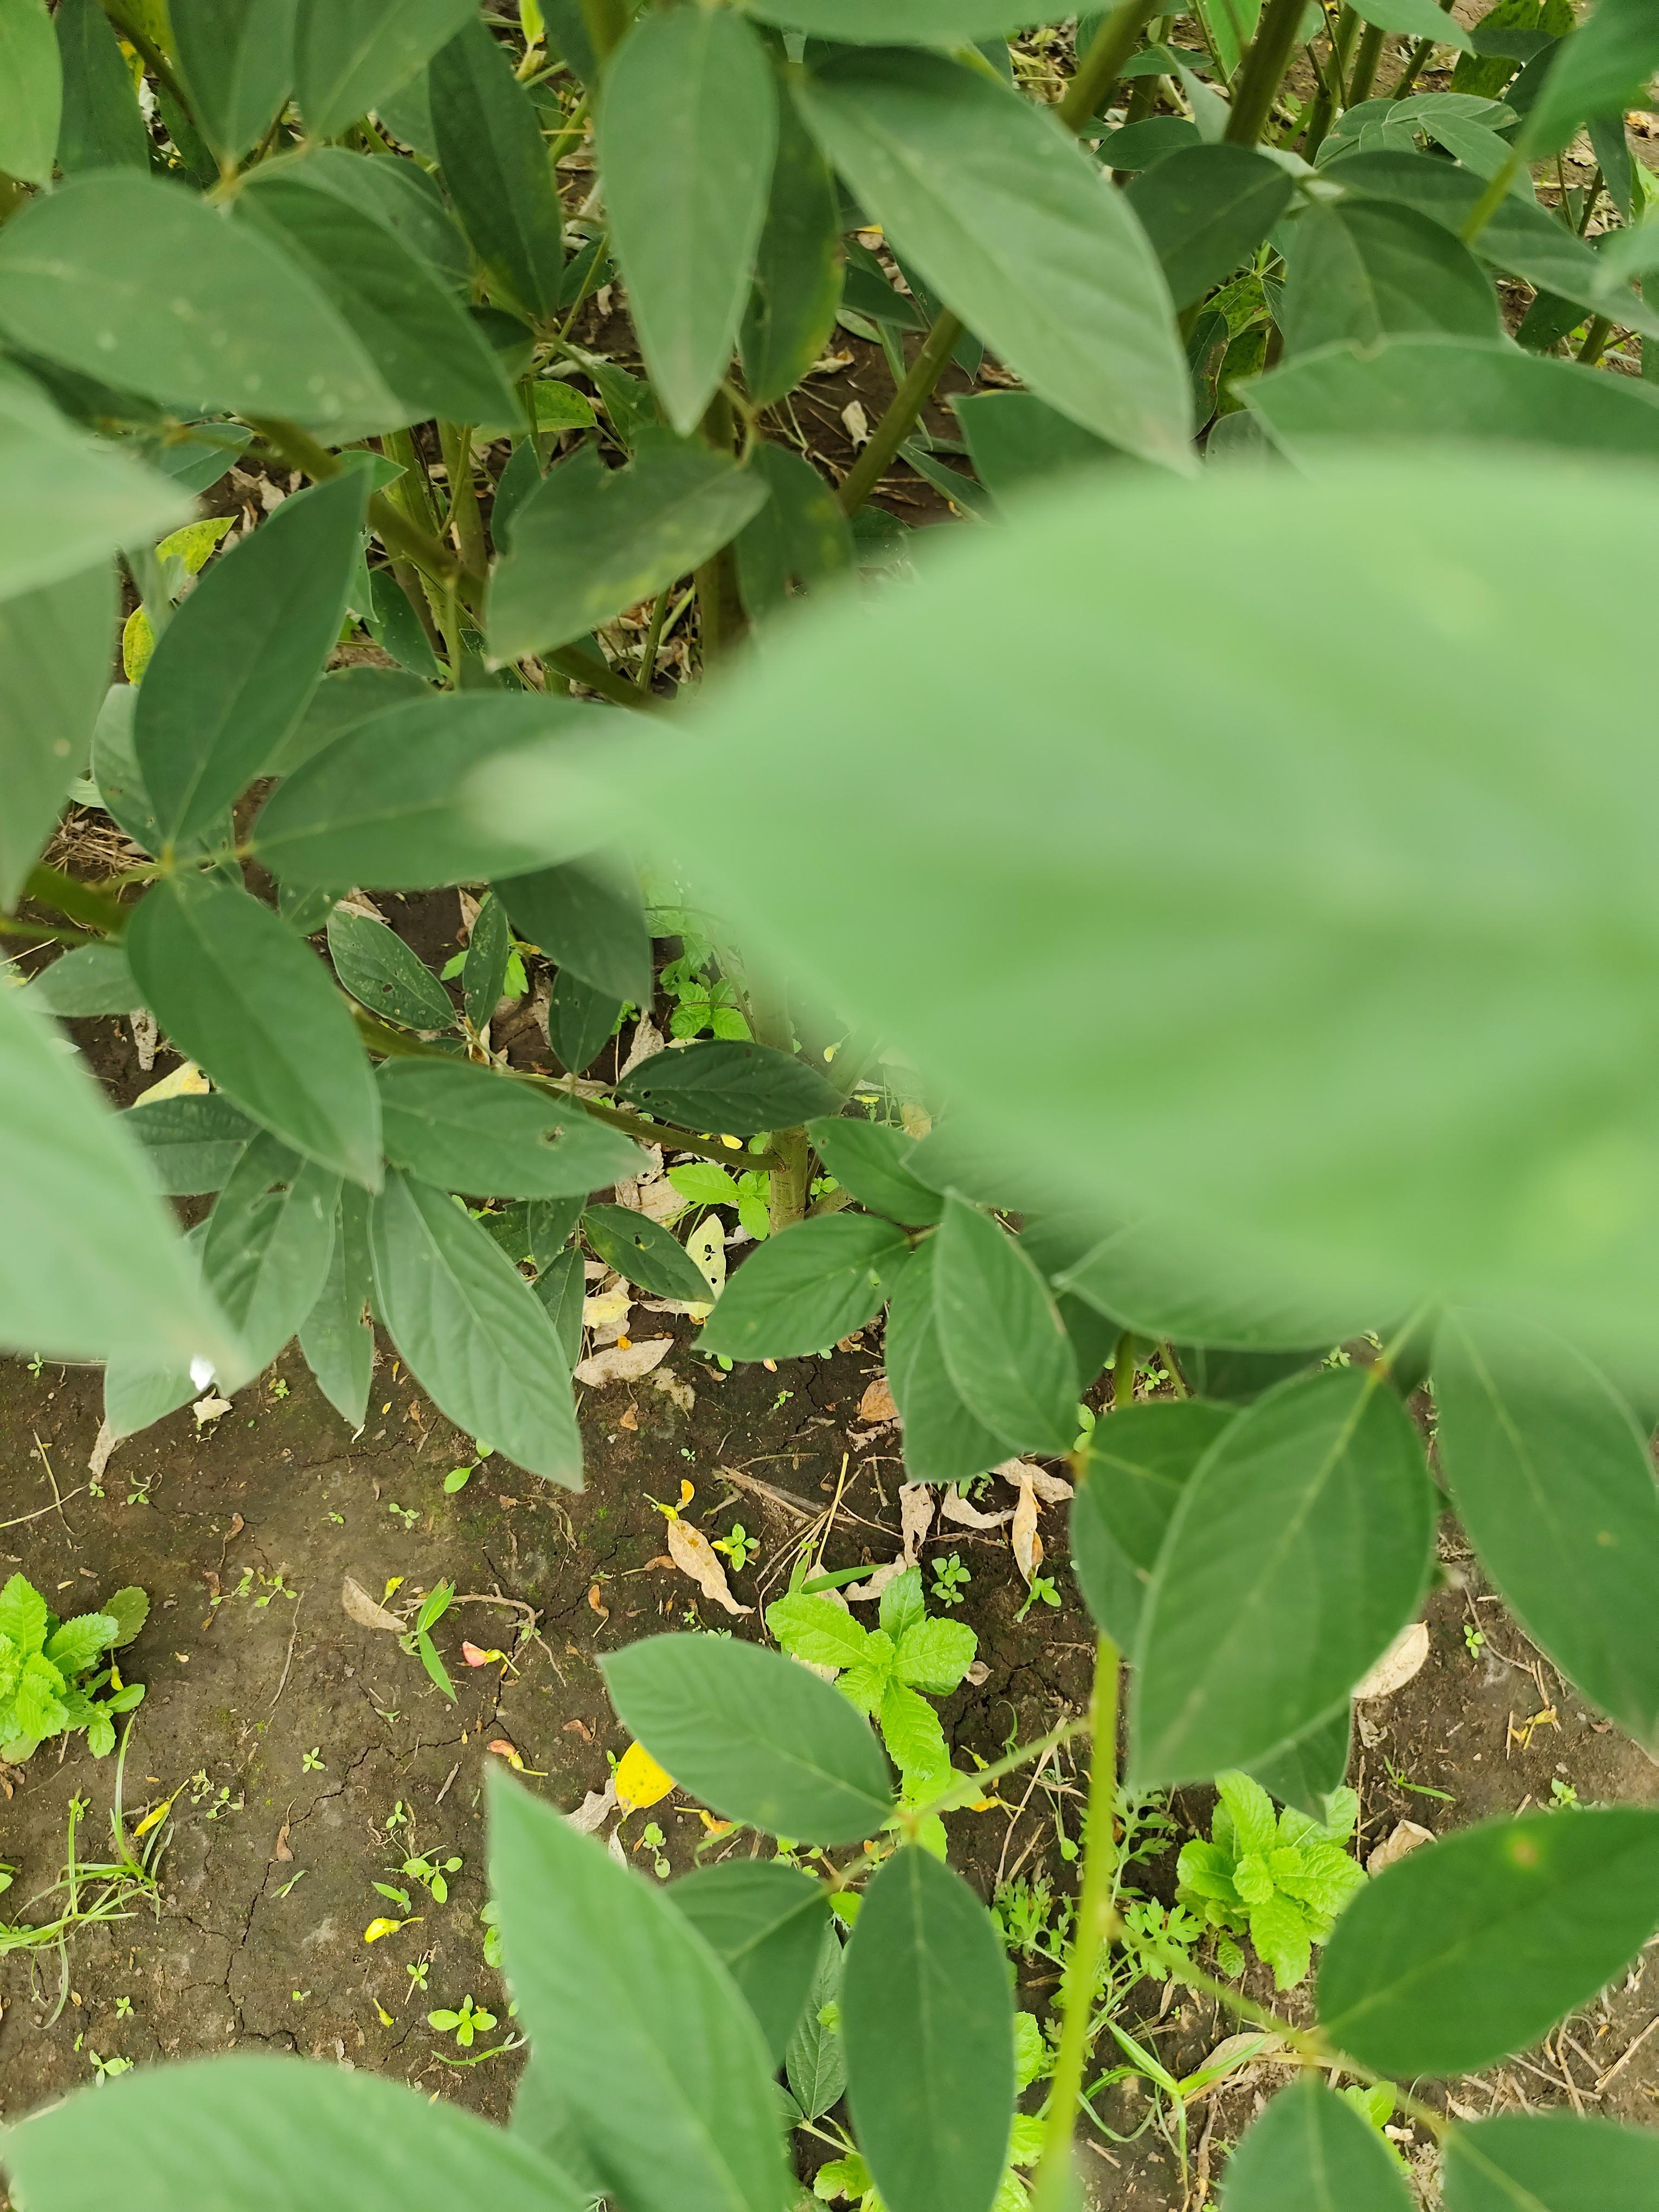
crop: pigeonpea
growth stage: flowering
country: Tanzania
